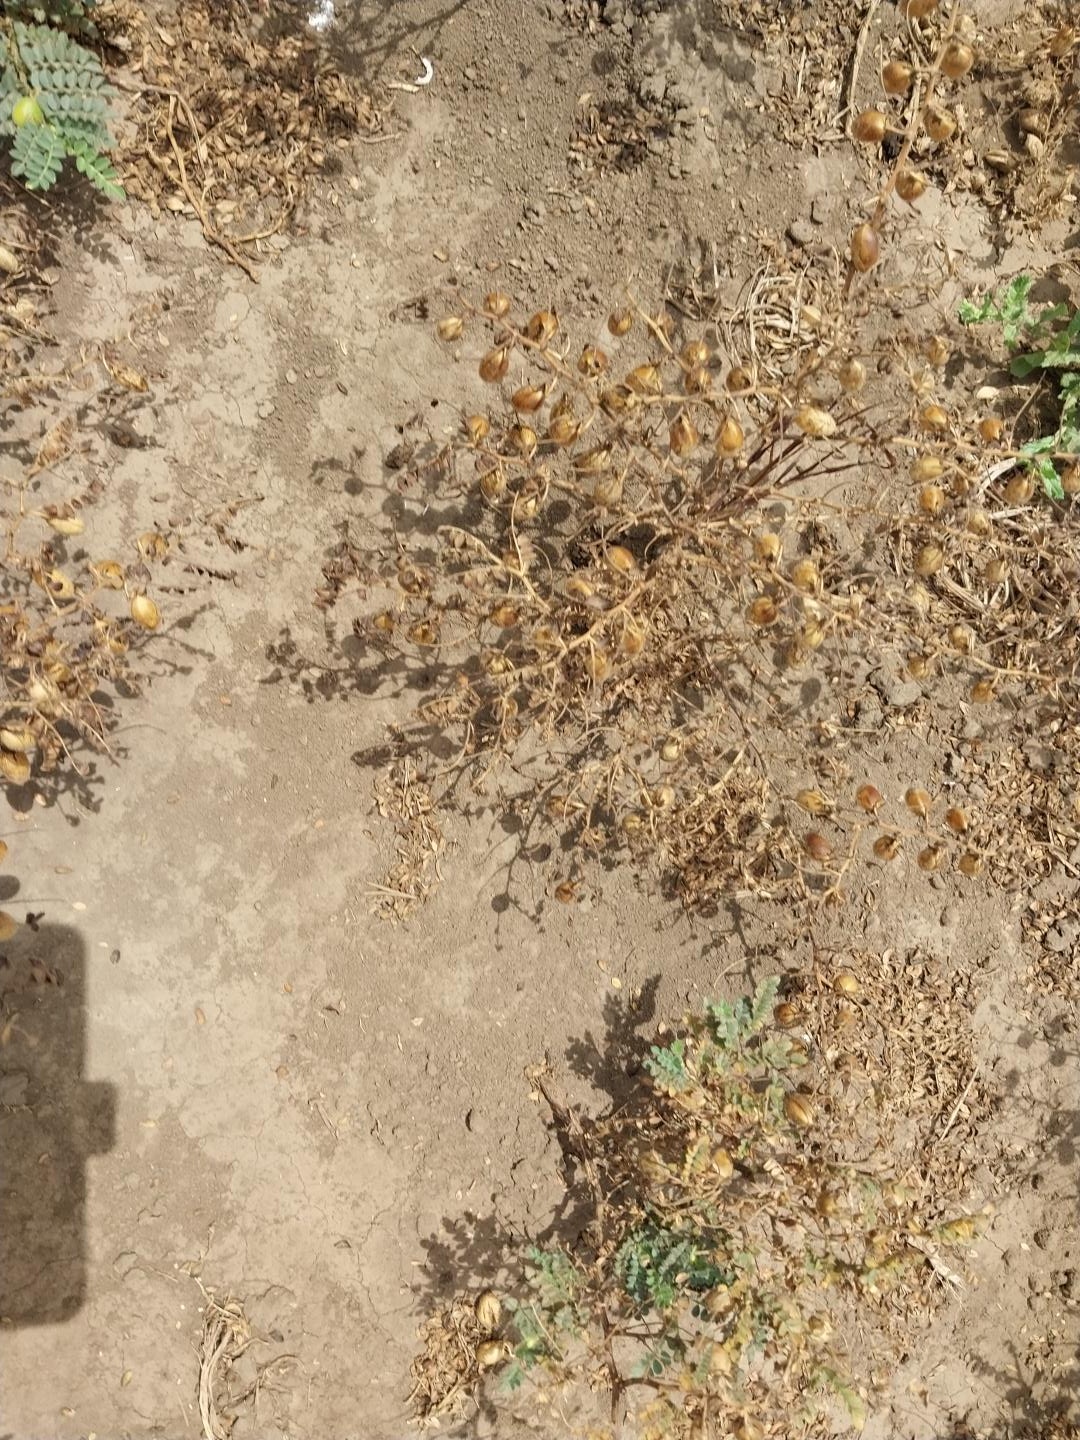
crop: chickpea
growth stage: development pod
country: Tanzania
